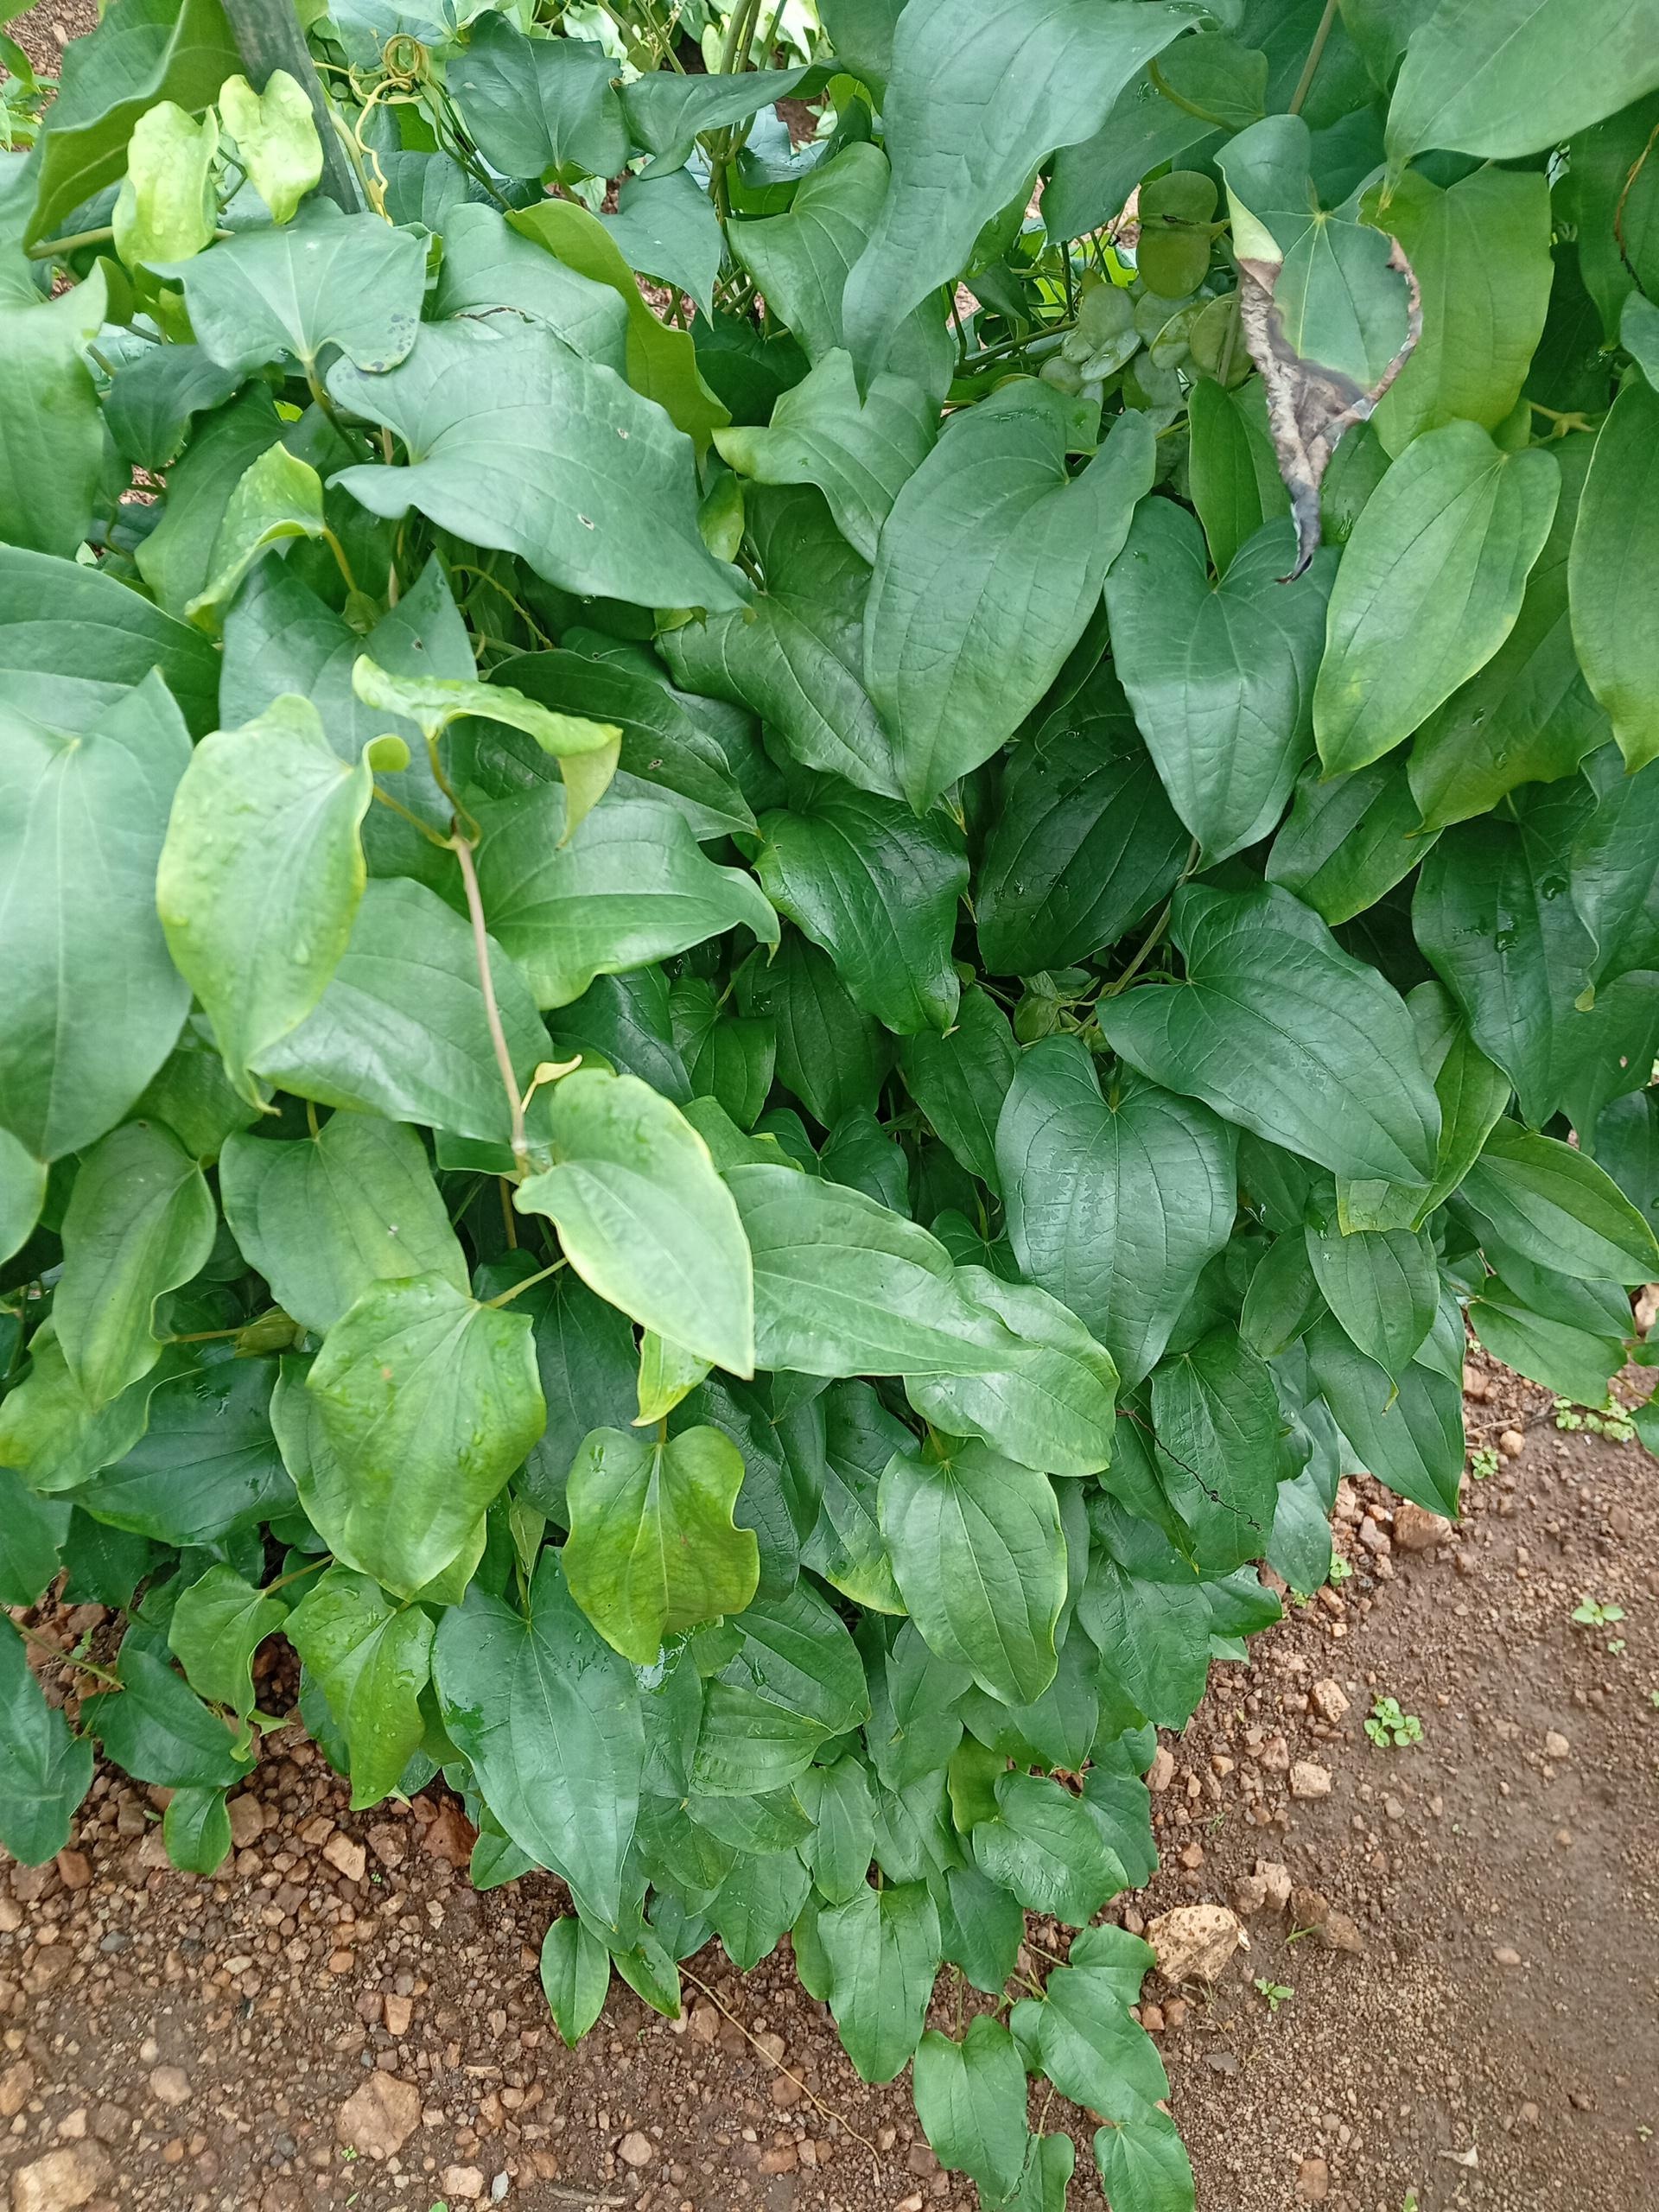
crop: yam
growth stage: vegetative
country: Nigeria
